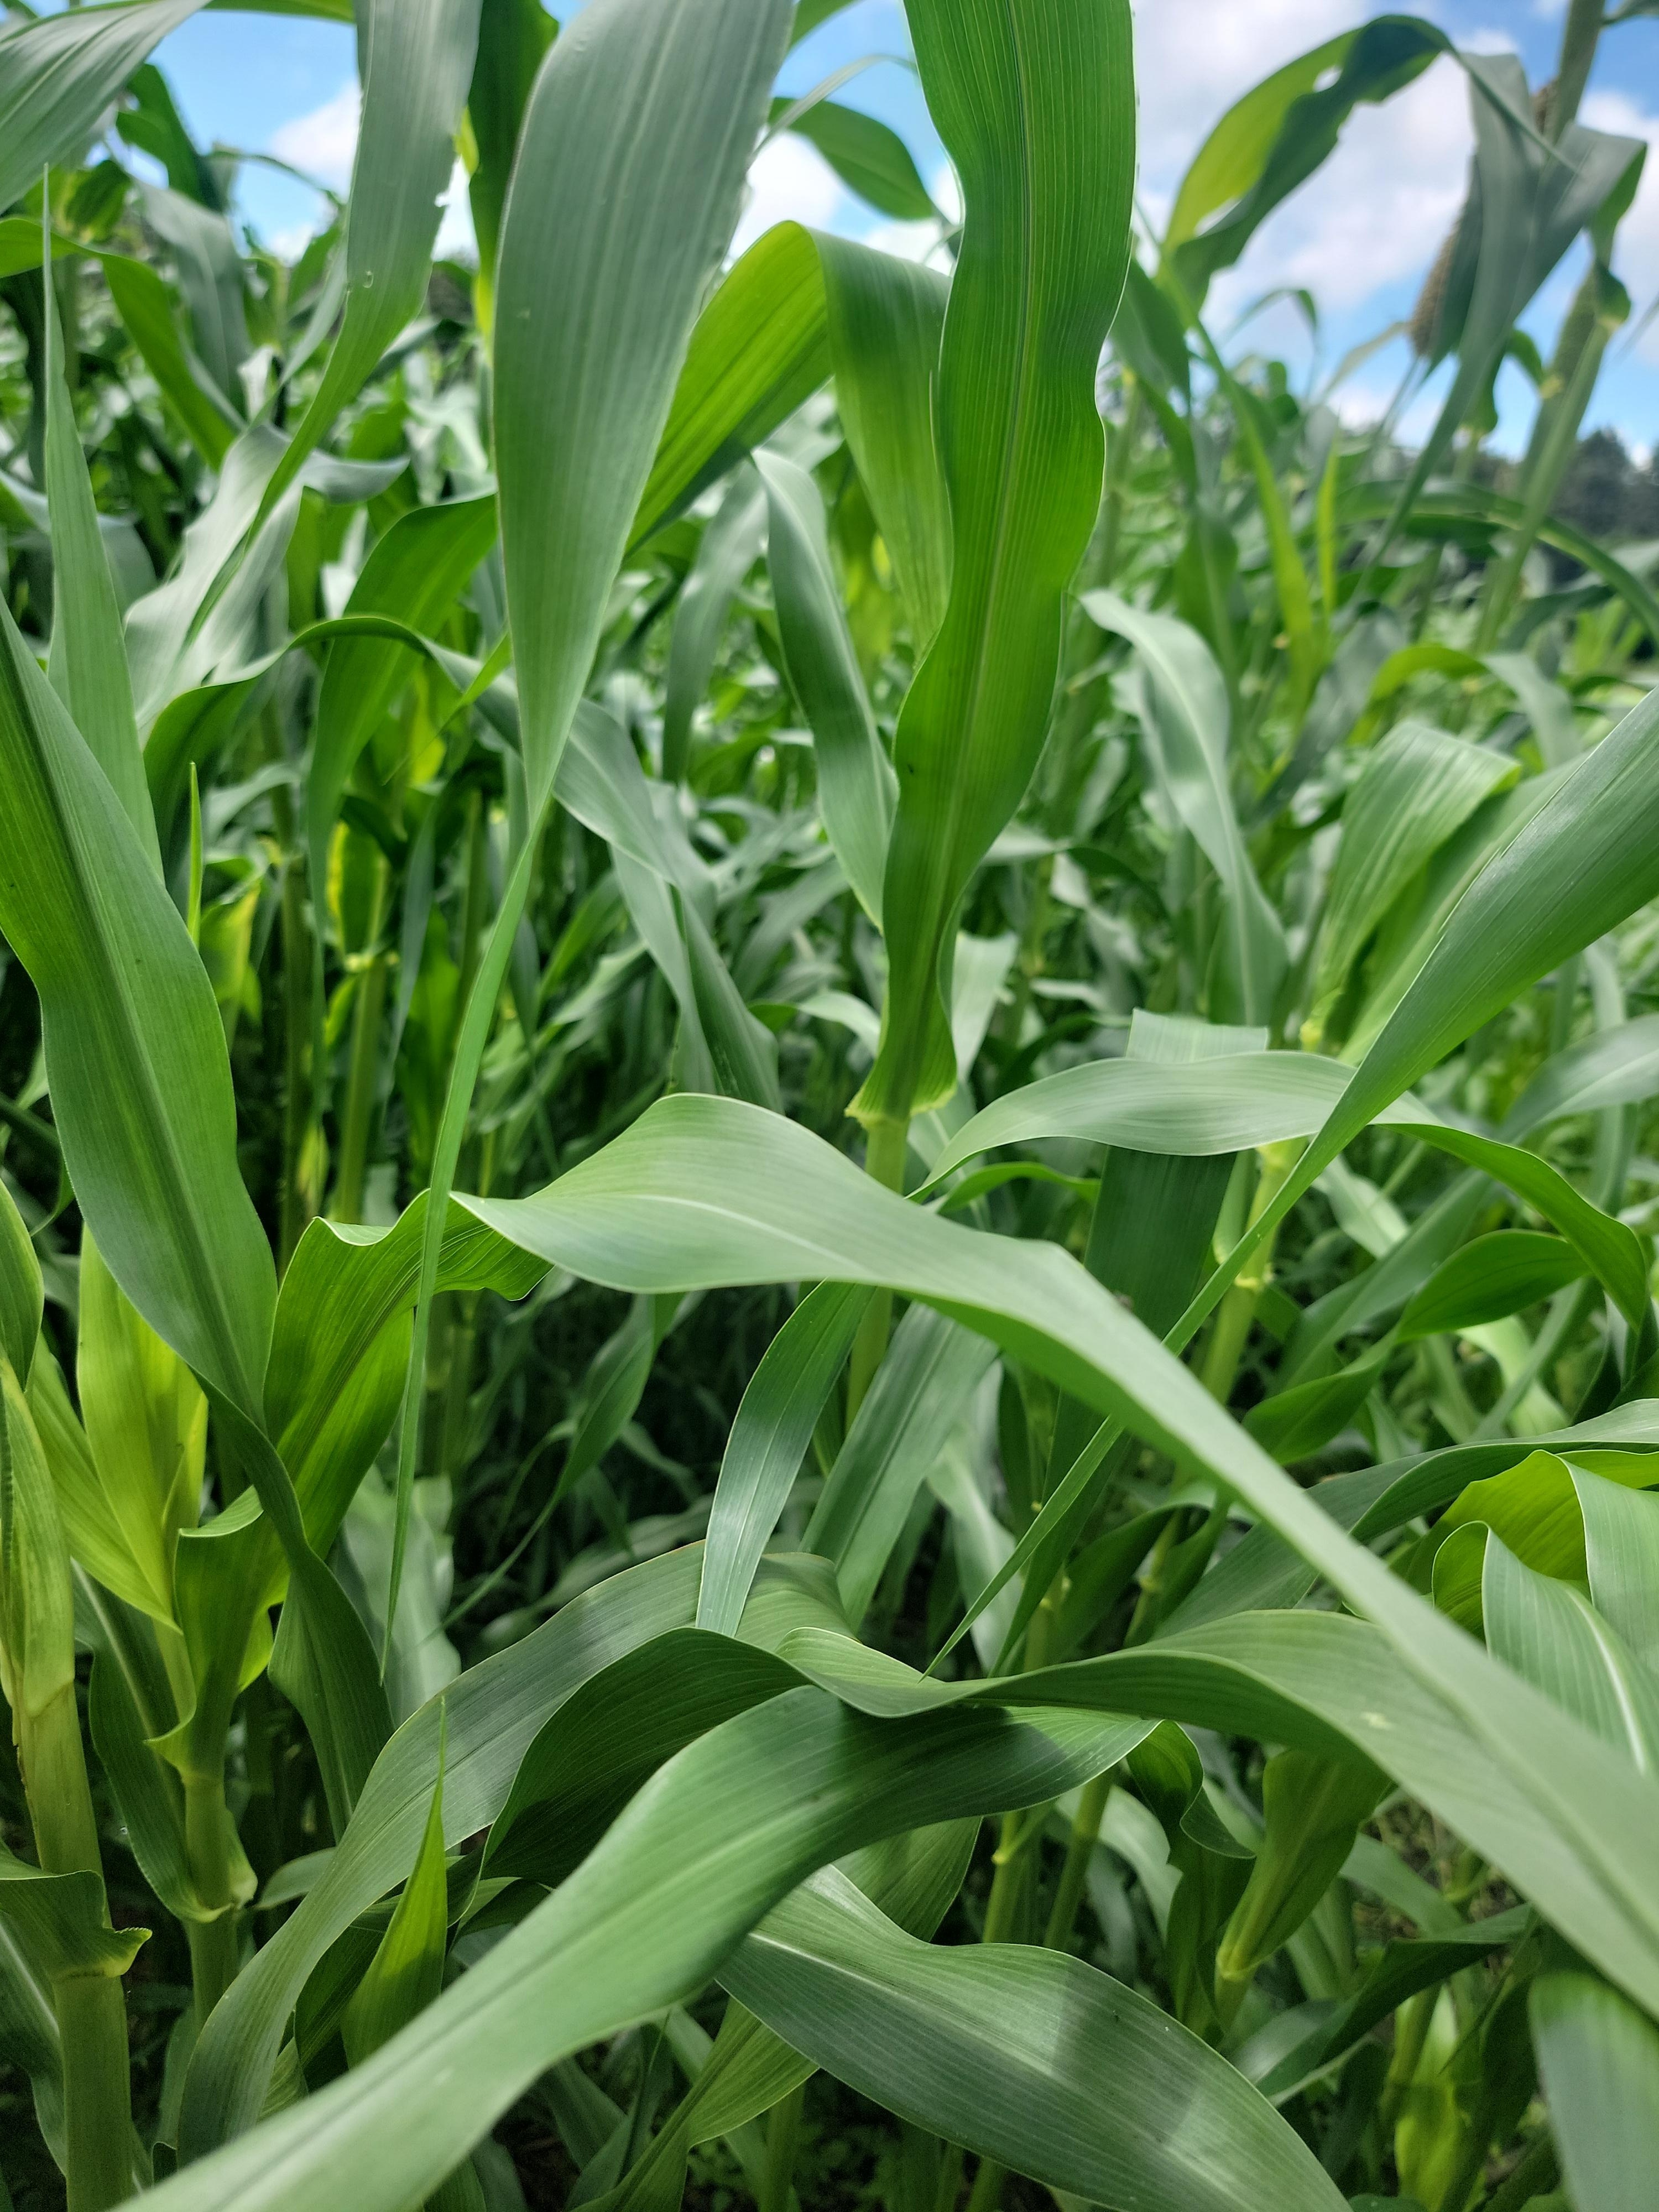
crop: pearl millet
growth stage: heading tuber
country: Tanzania
